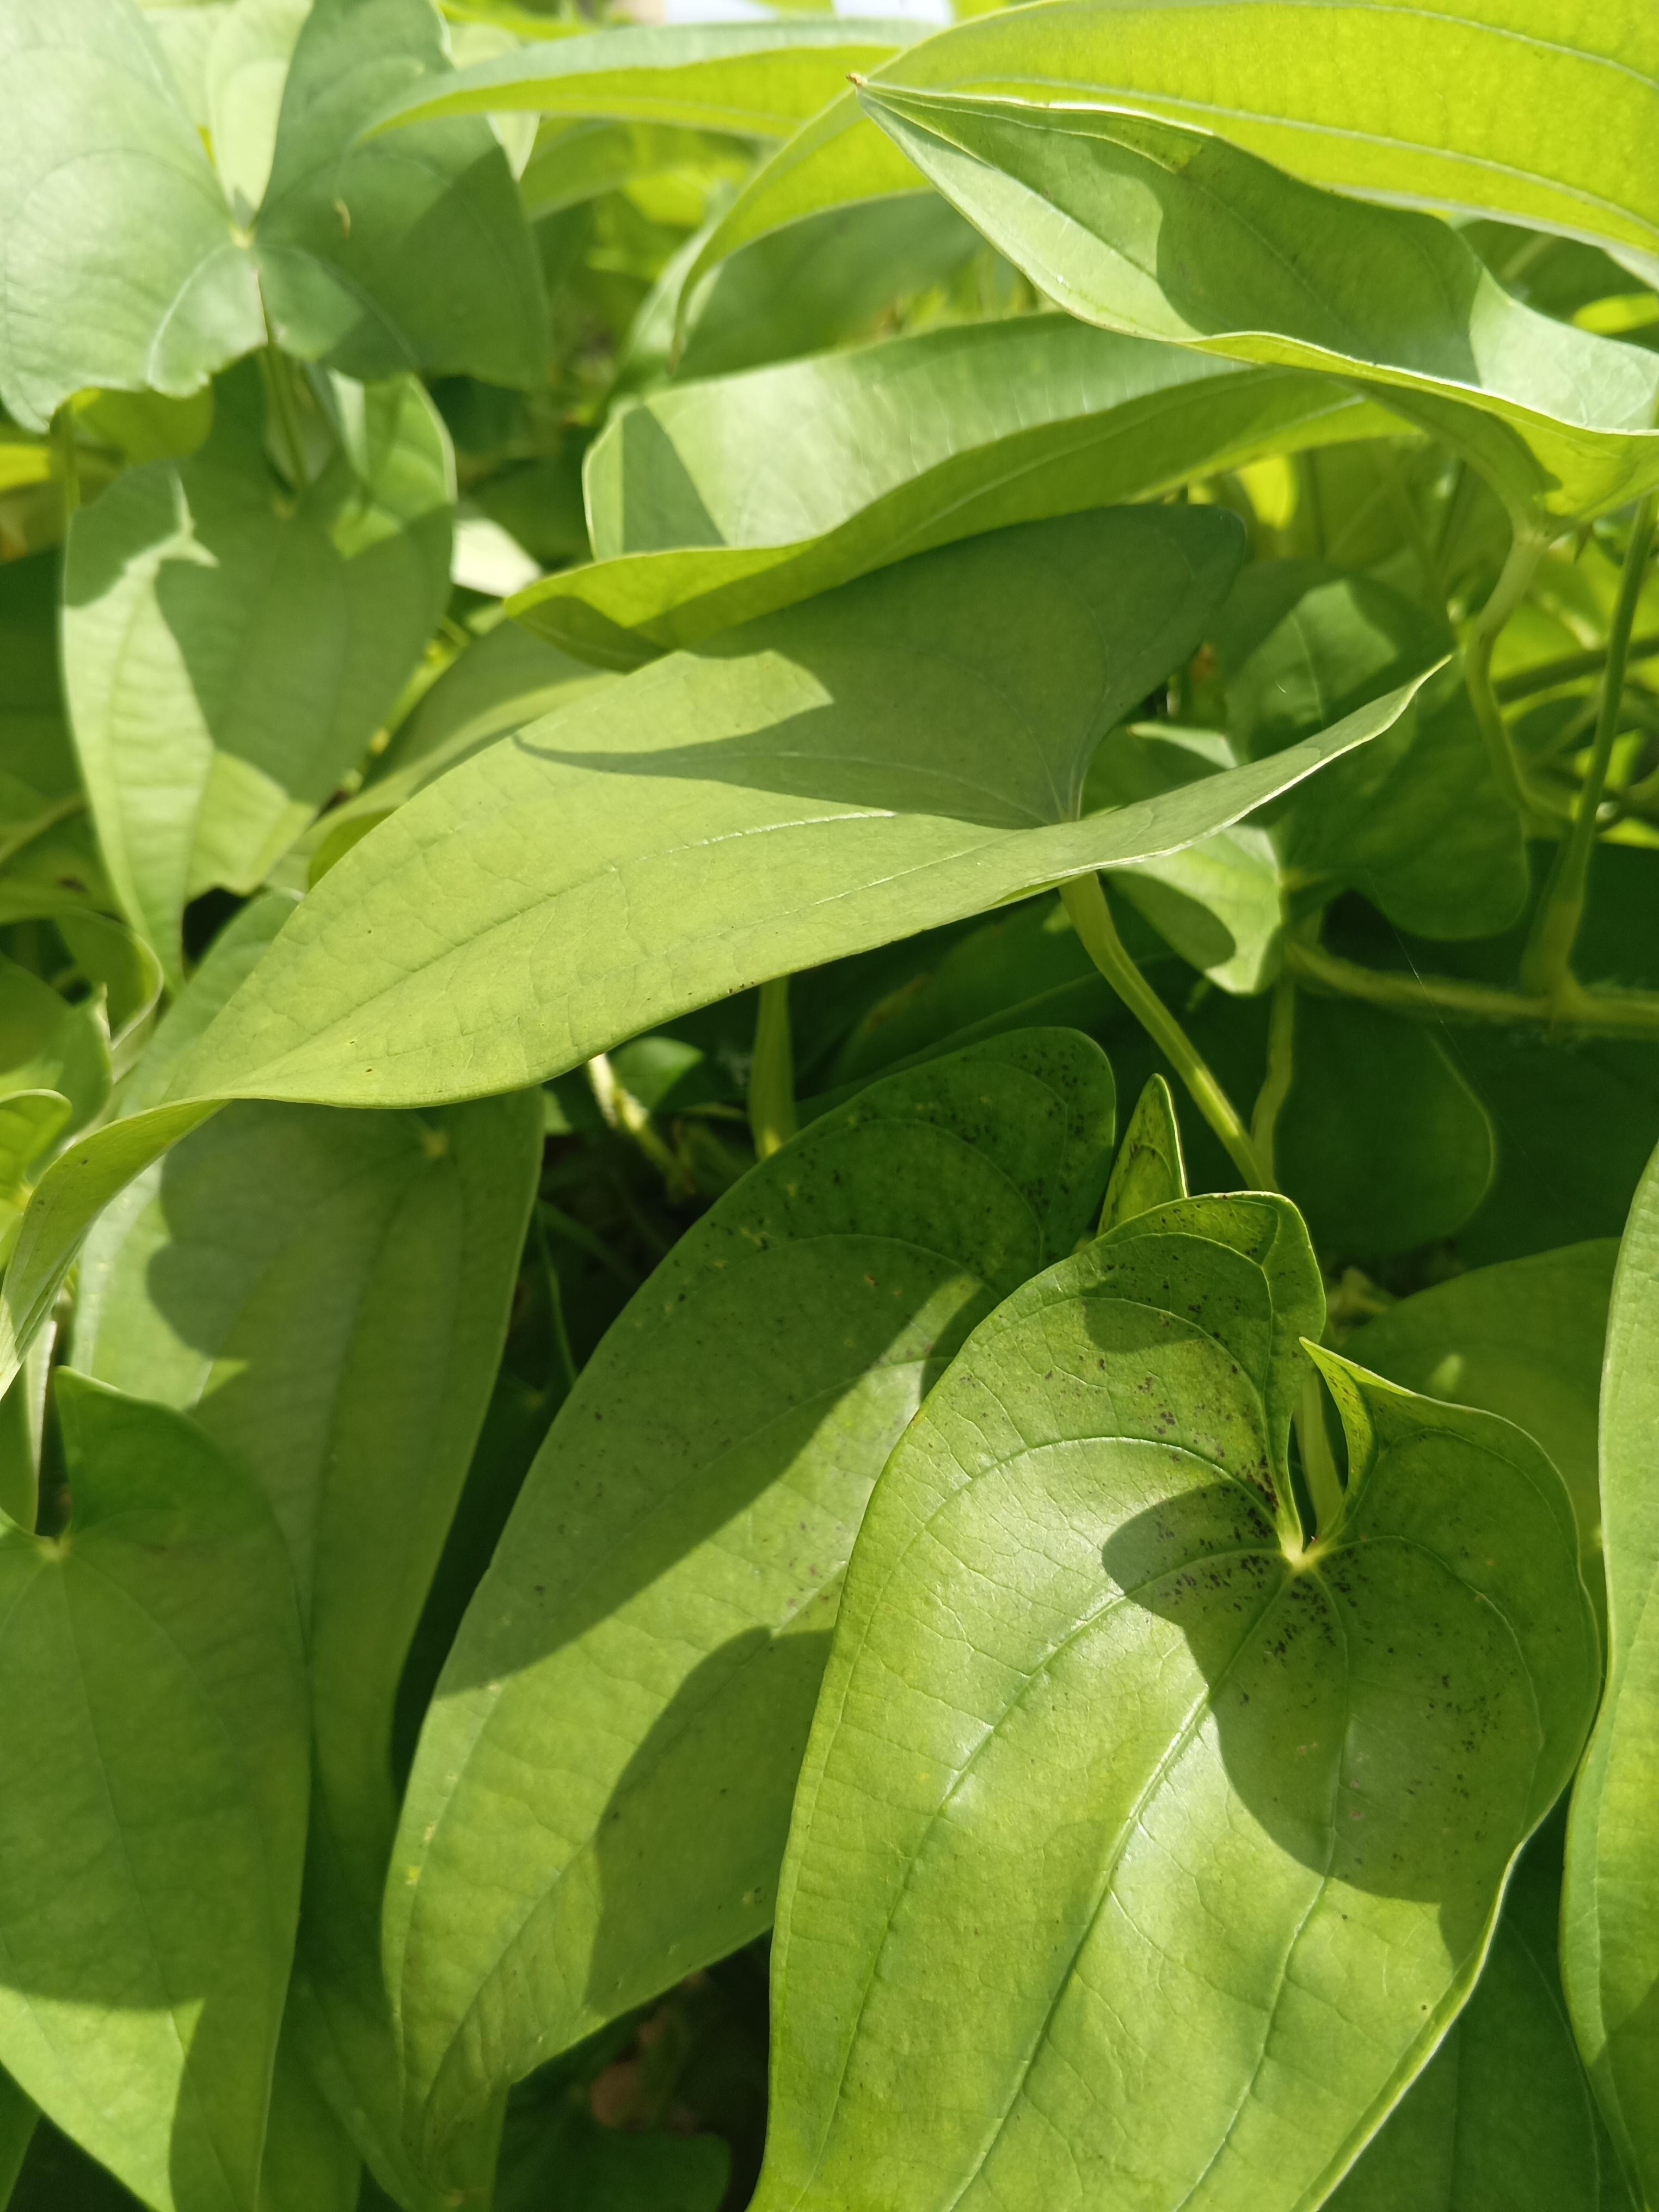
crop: yam
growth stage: vegetative
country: Nigeria
